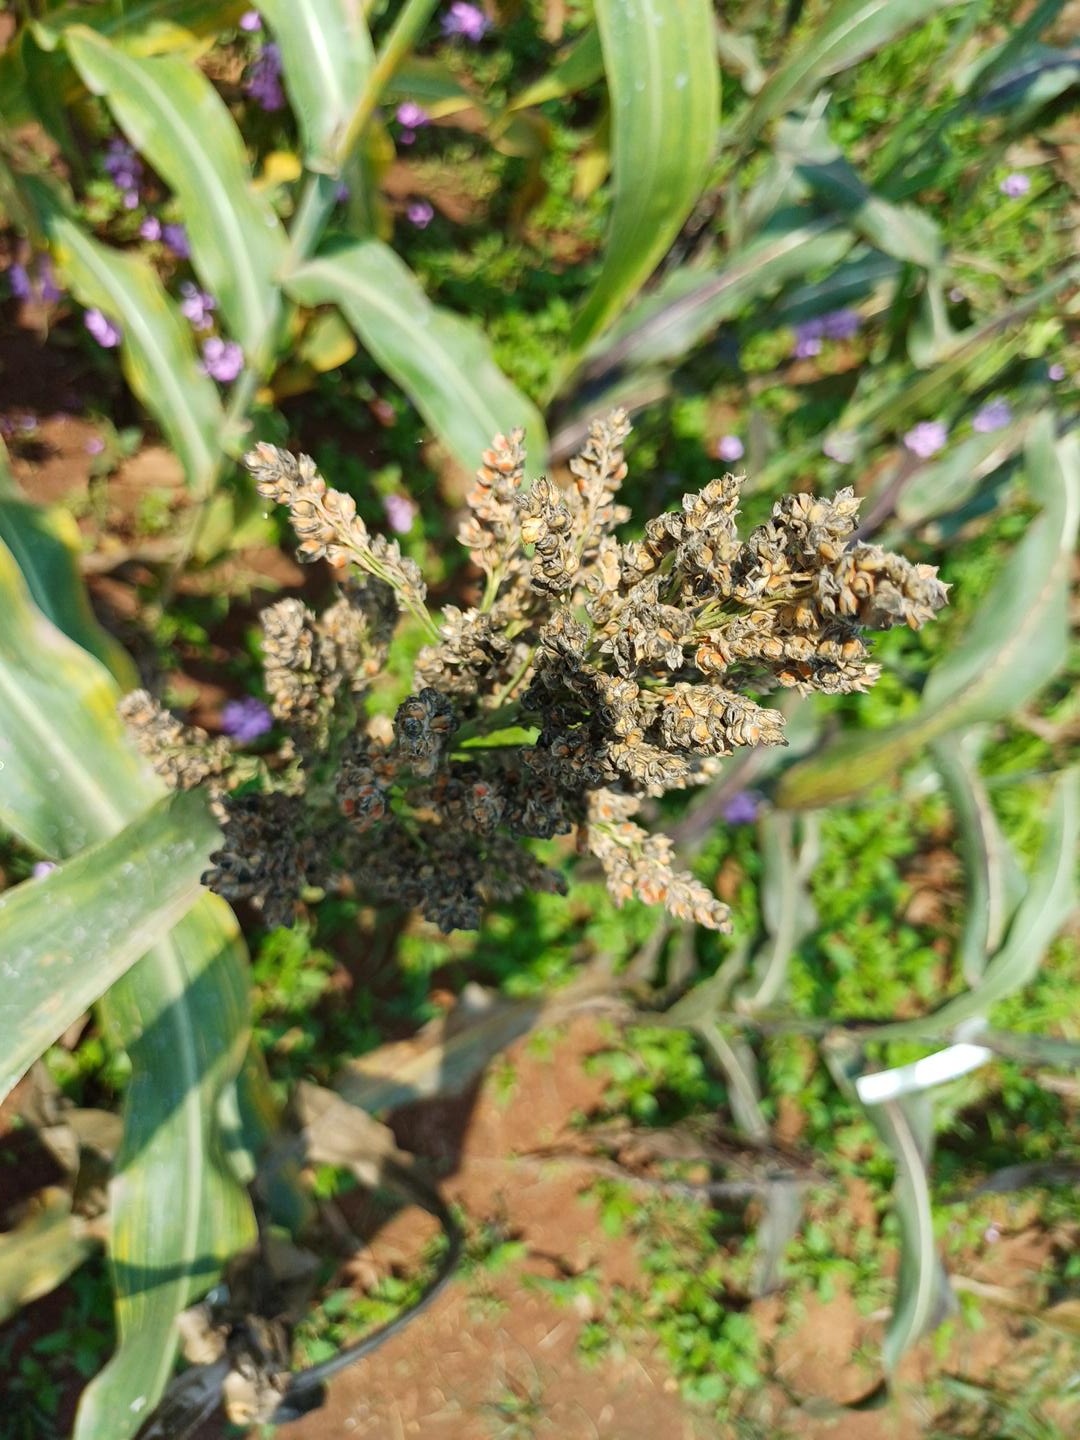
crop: sorghum
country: Kenya
